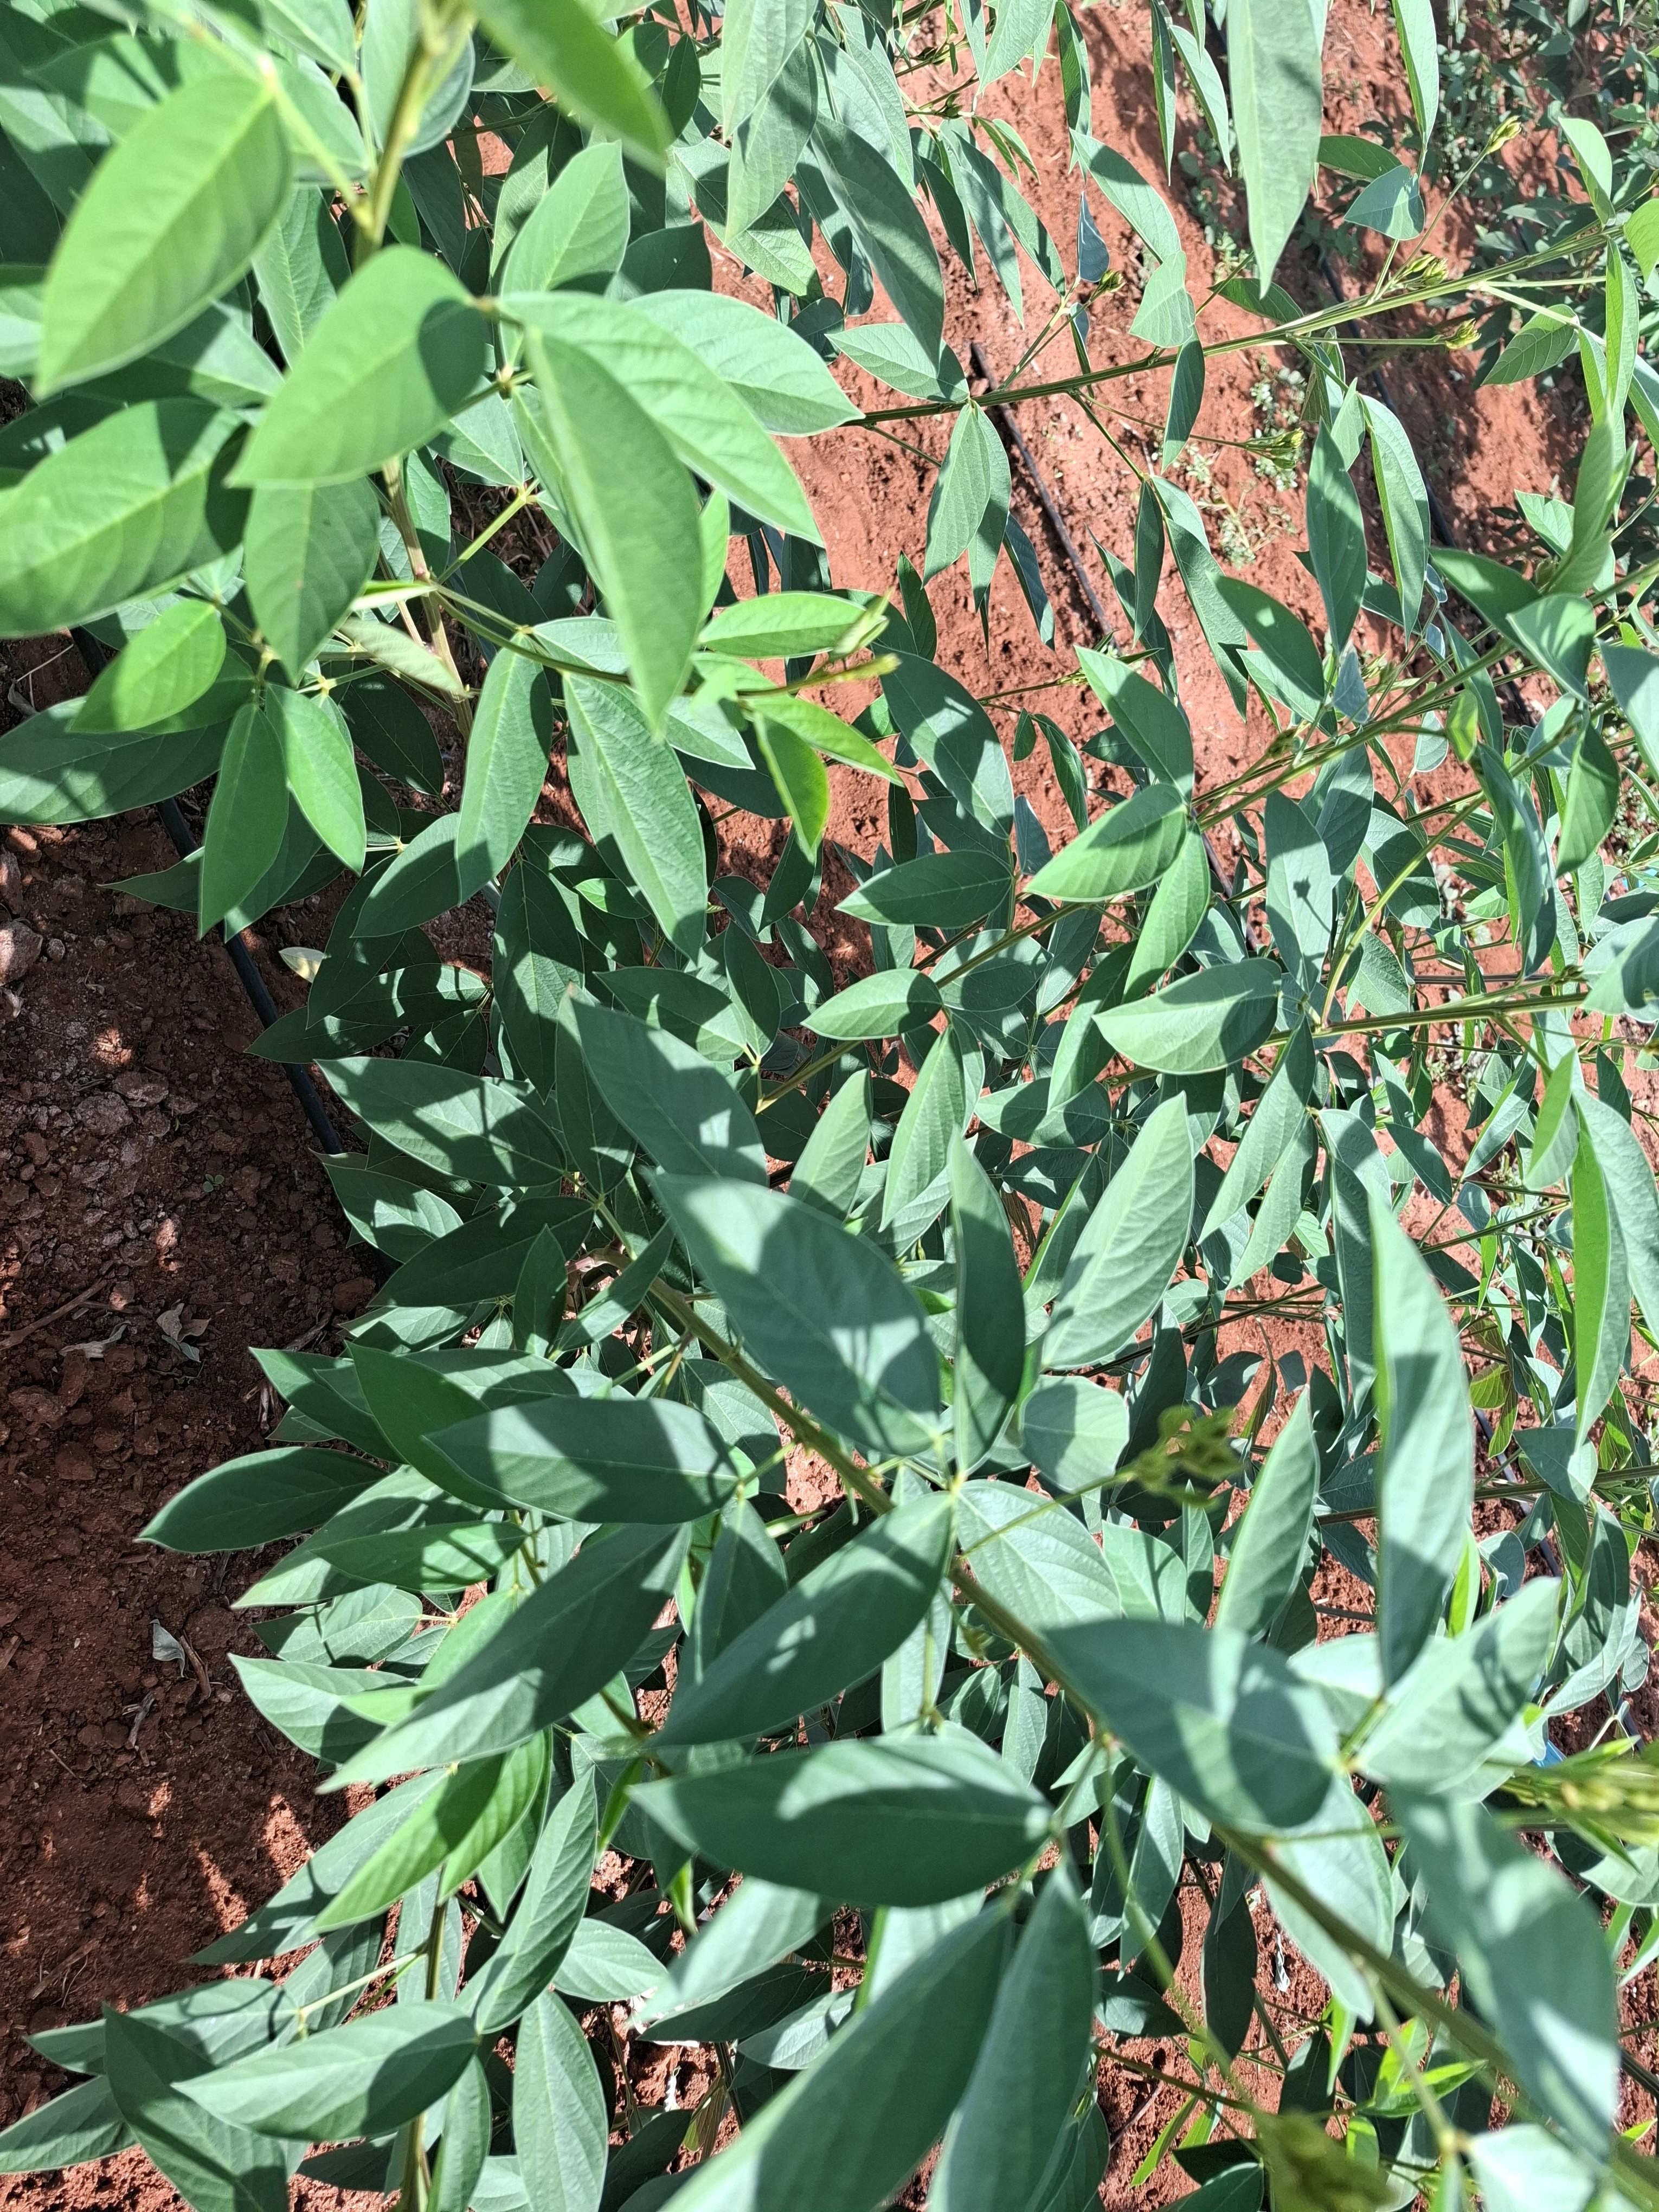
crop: pigeonpea
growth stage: vegetative
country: Kenya
